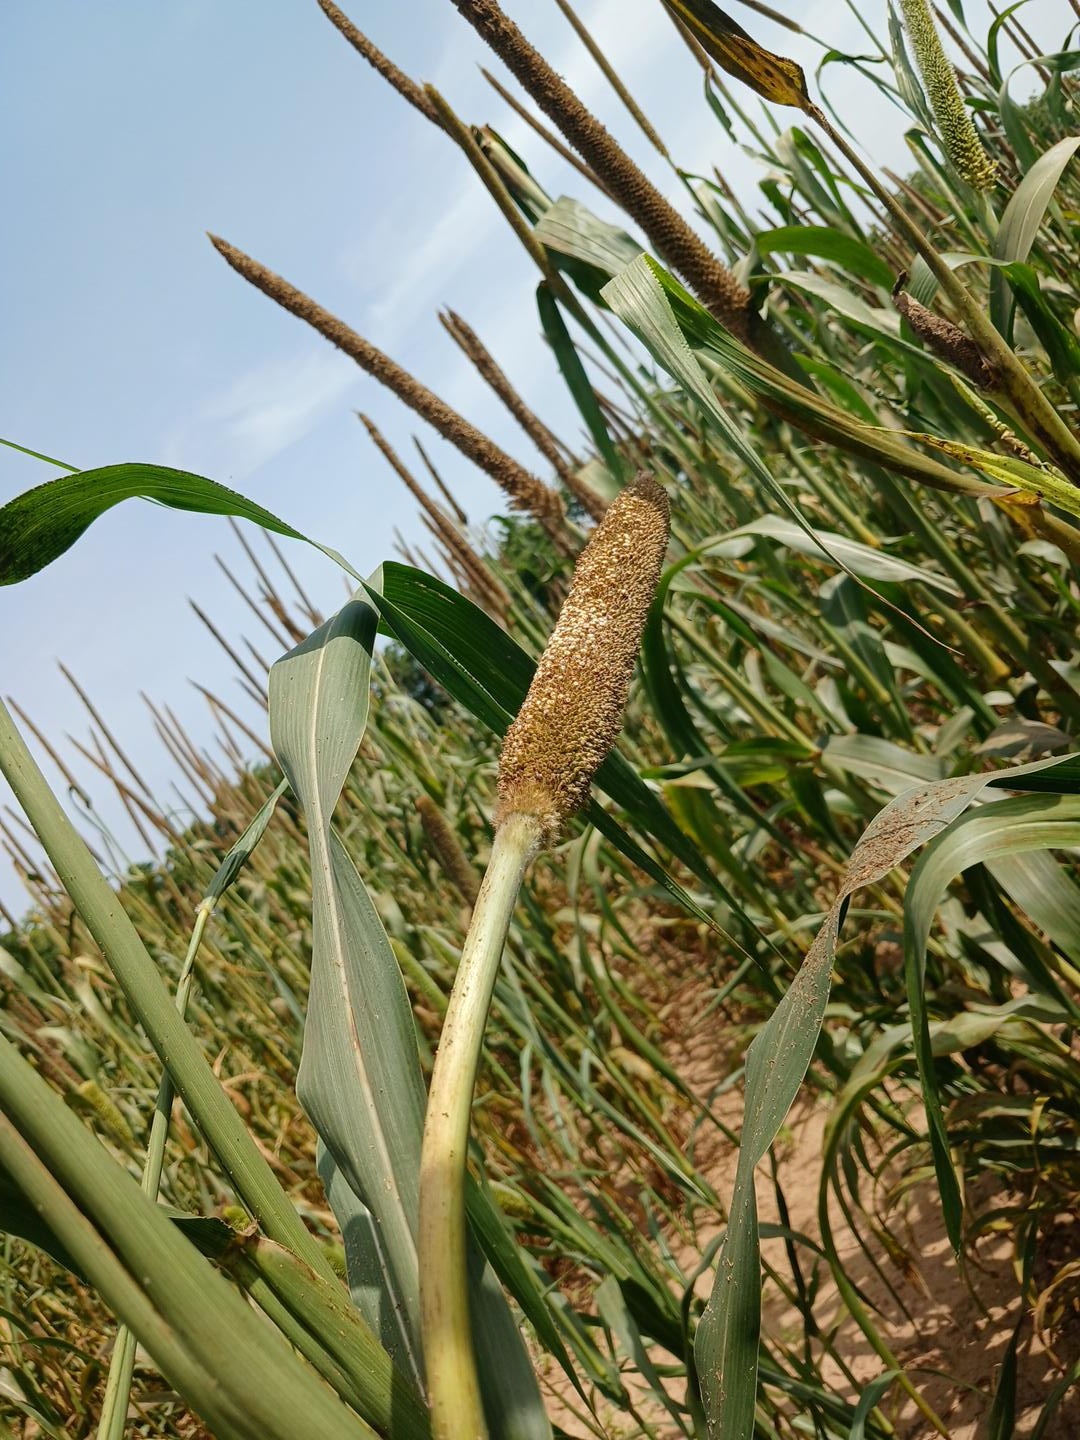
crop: pearl millet
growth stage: filling grain
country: Senegal
